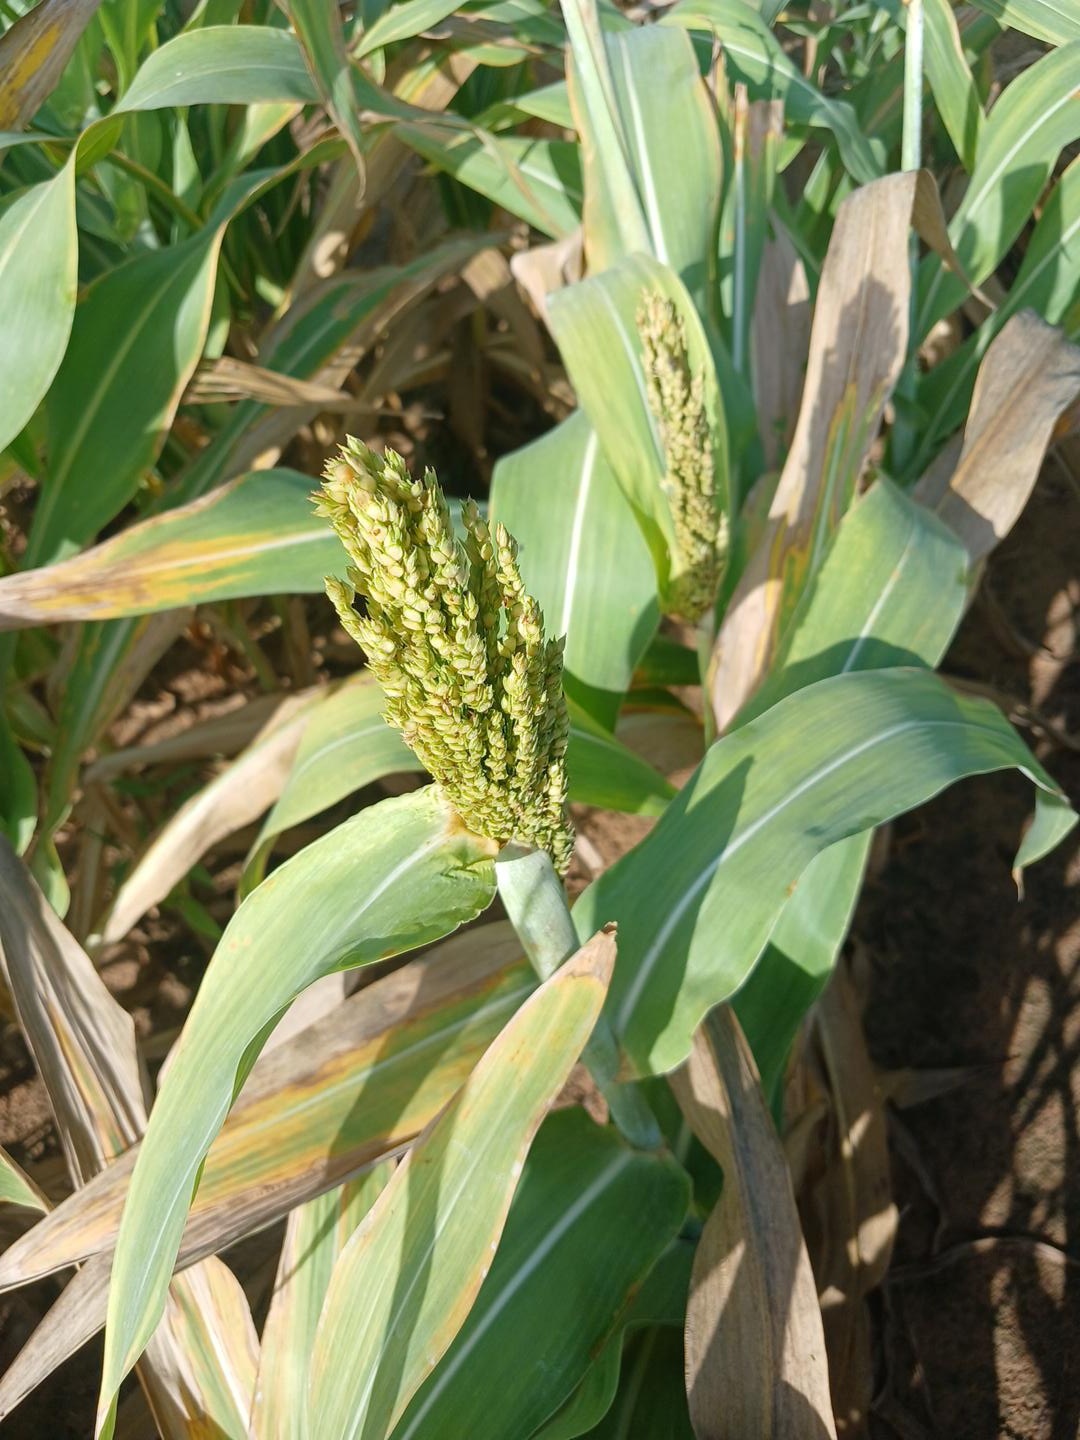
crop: sorghum
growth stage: filling grain
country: Senegal
